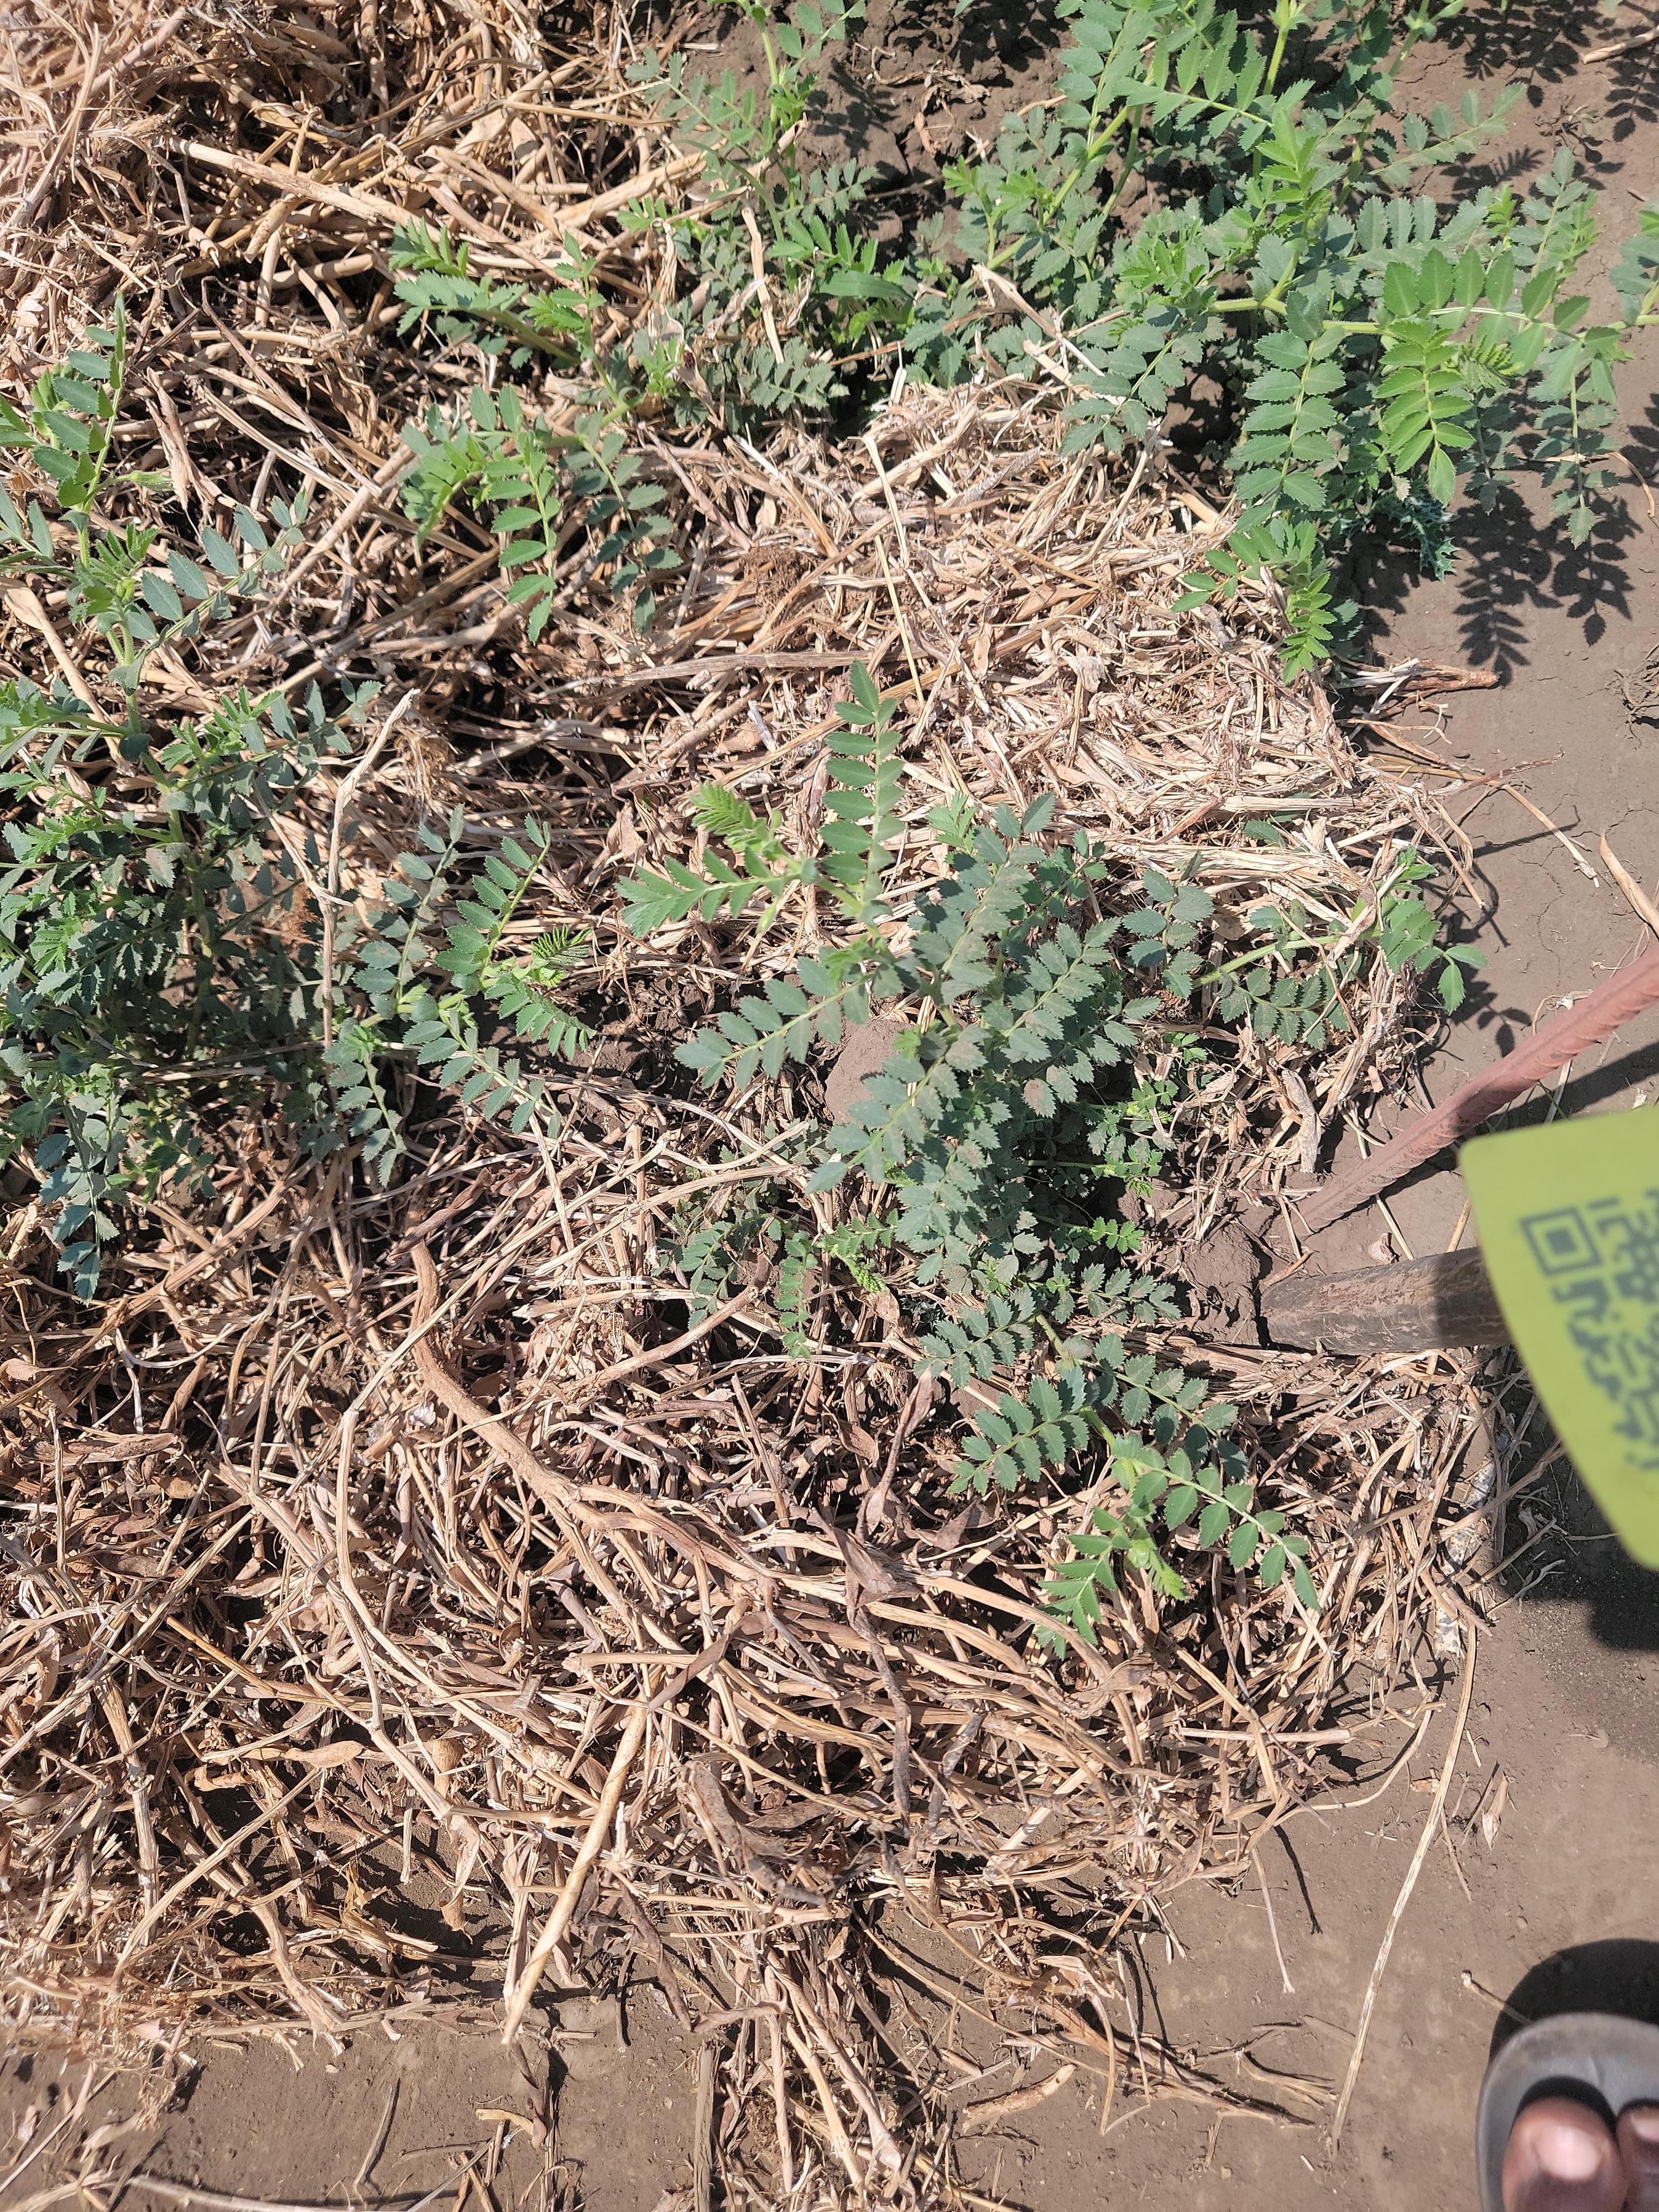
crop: chickpea
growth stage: vegetative
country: Tanzania
